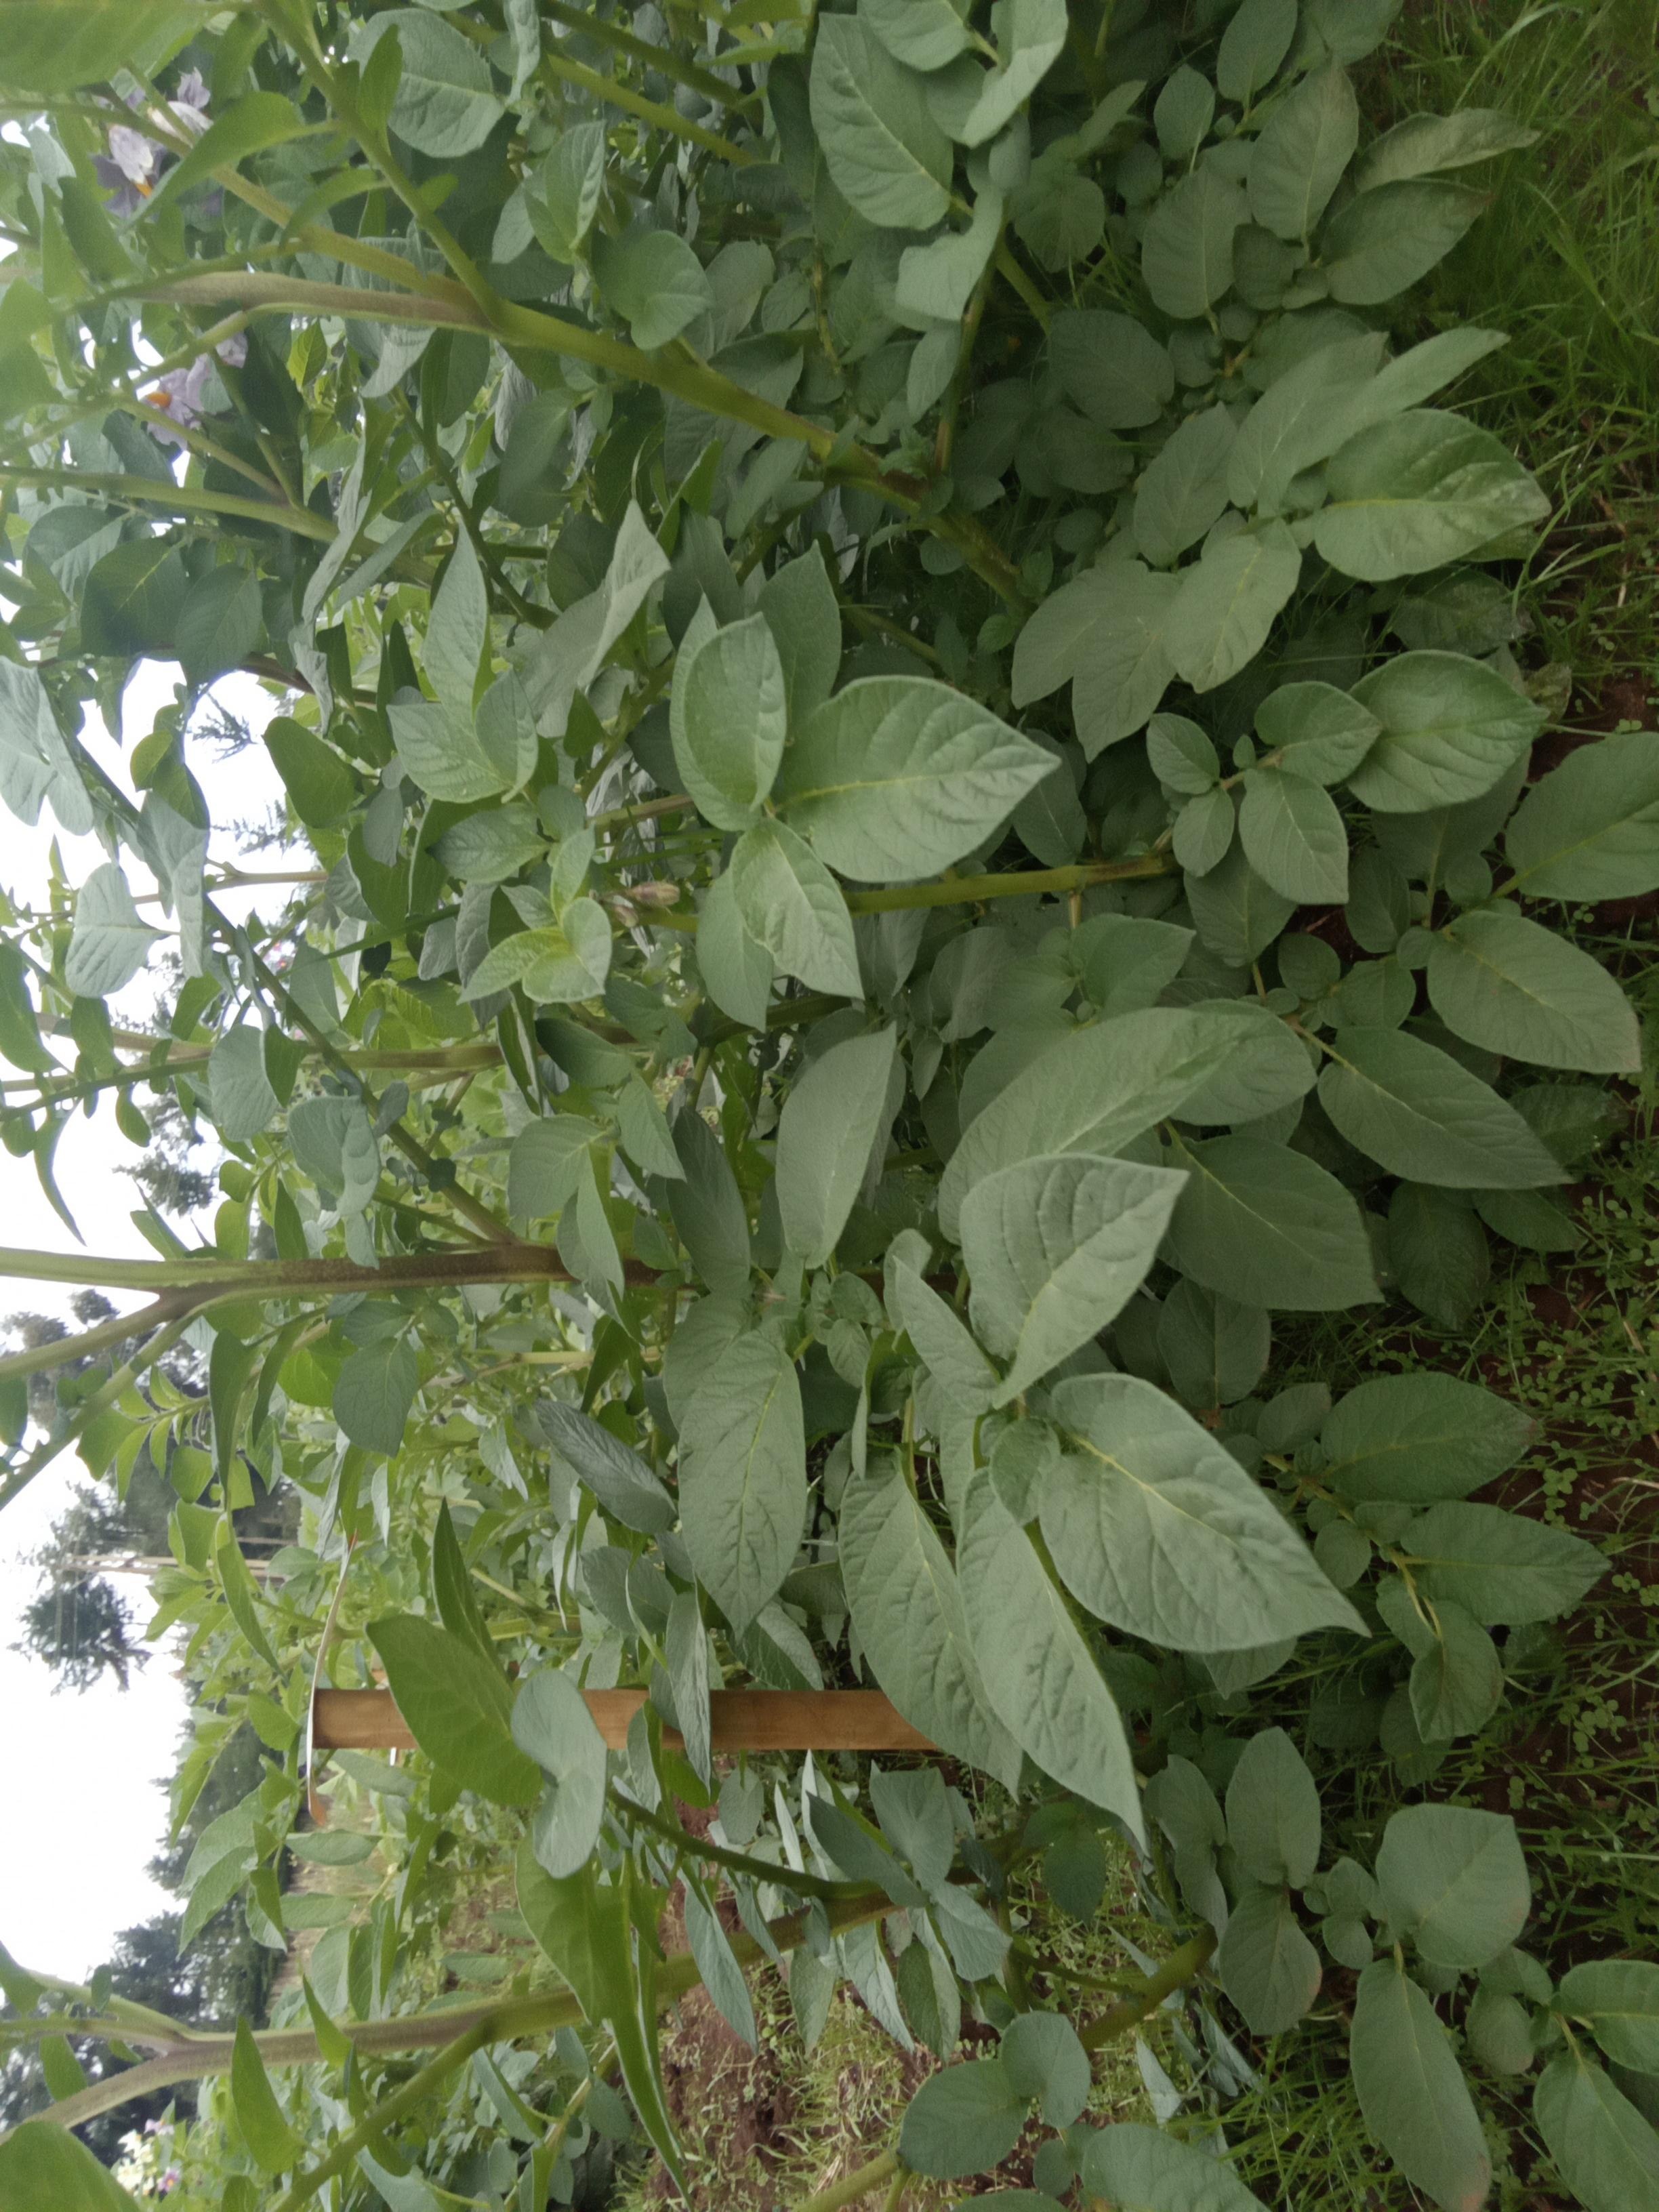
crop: potato
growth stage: flowering
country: Kenya
